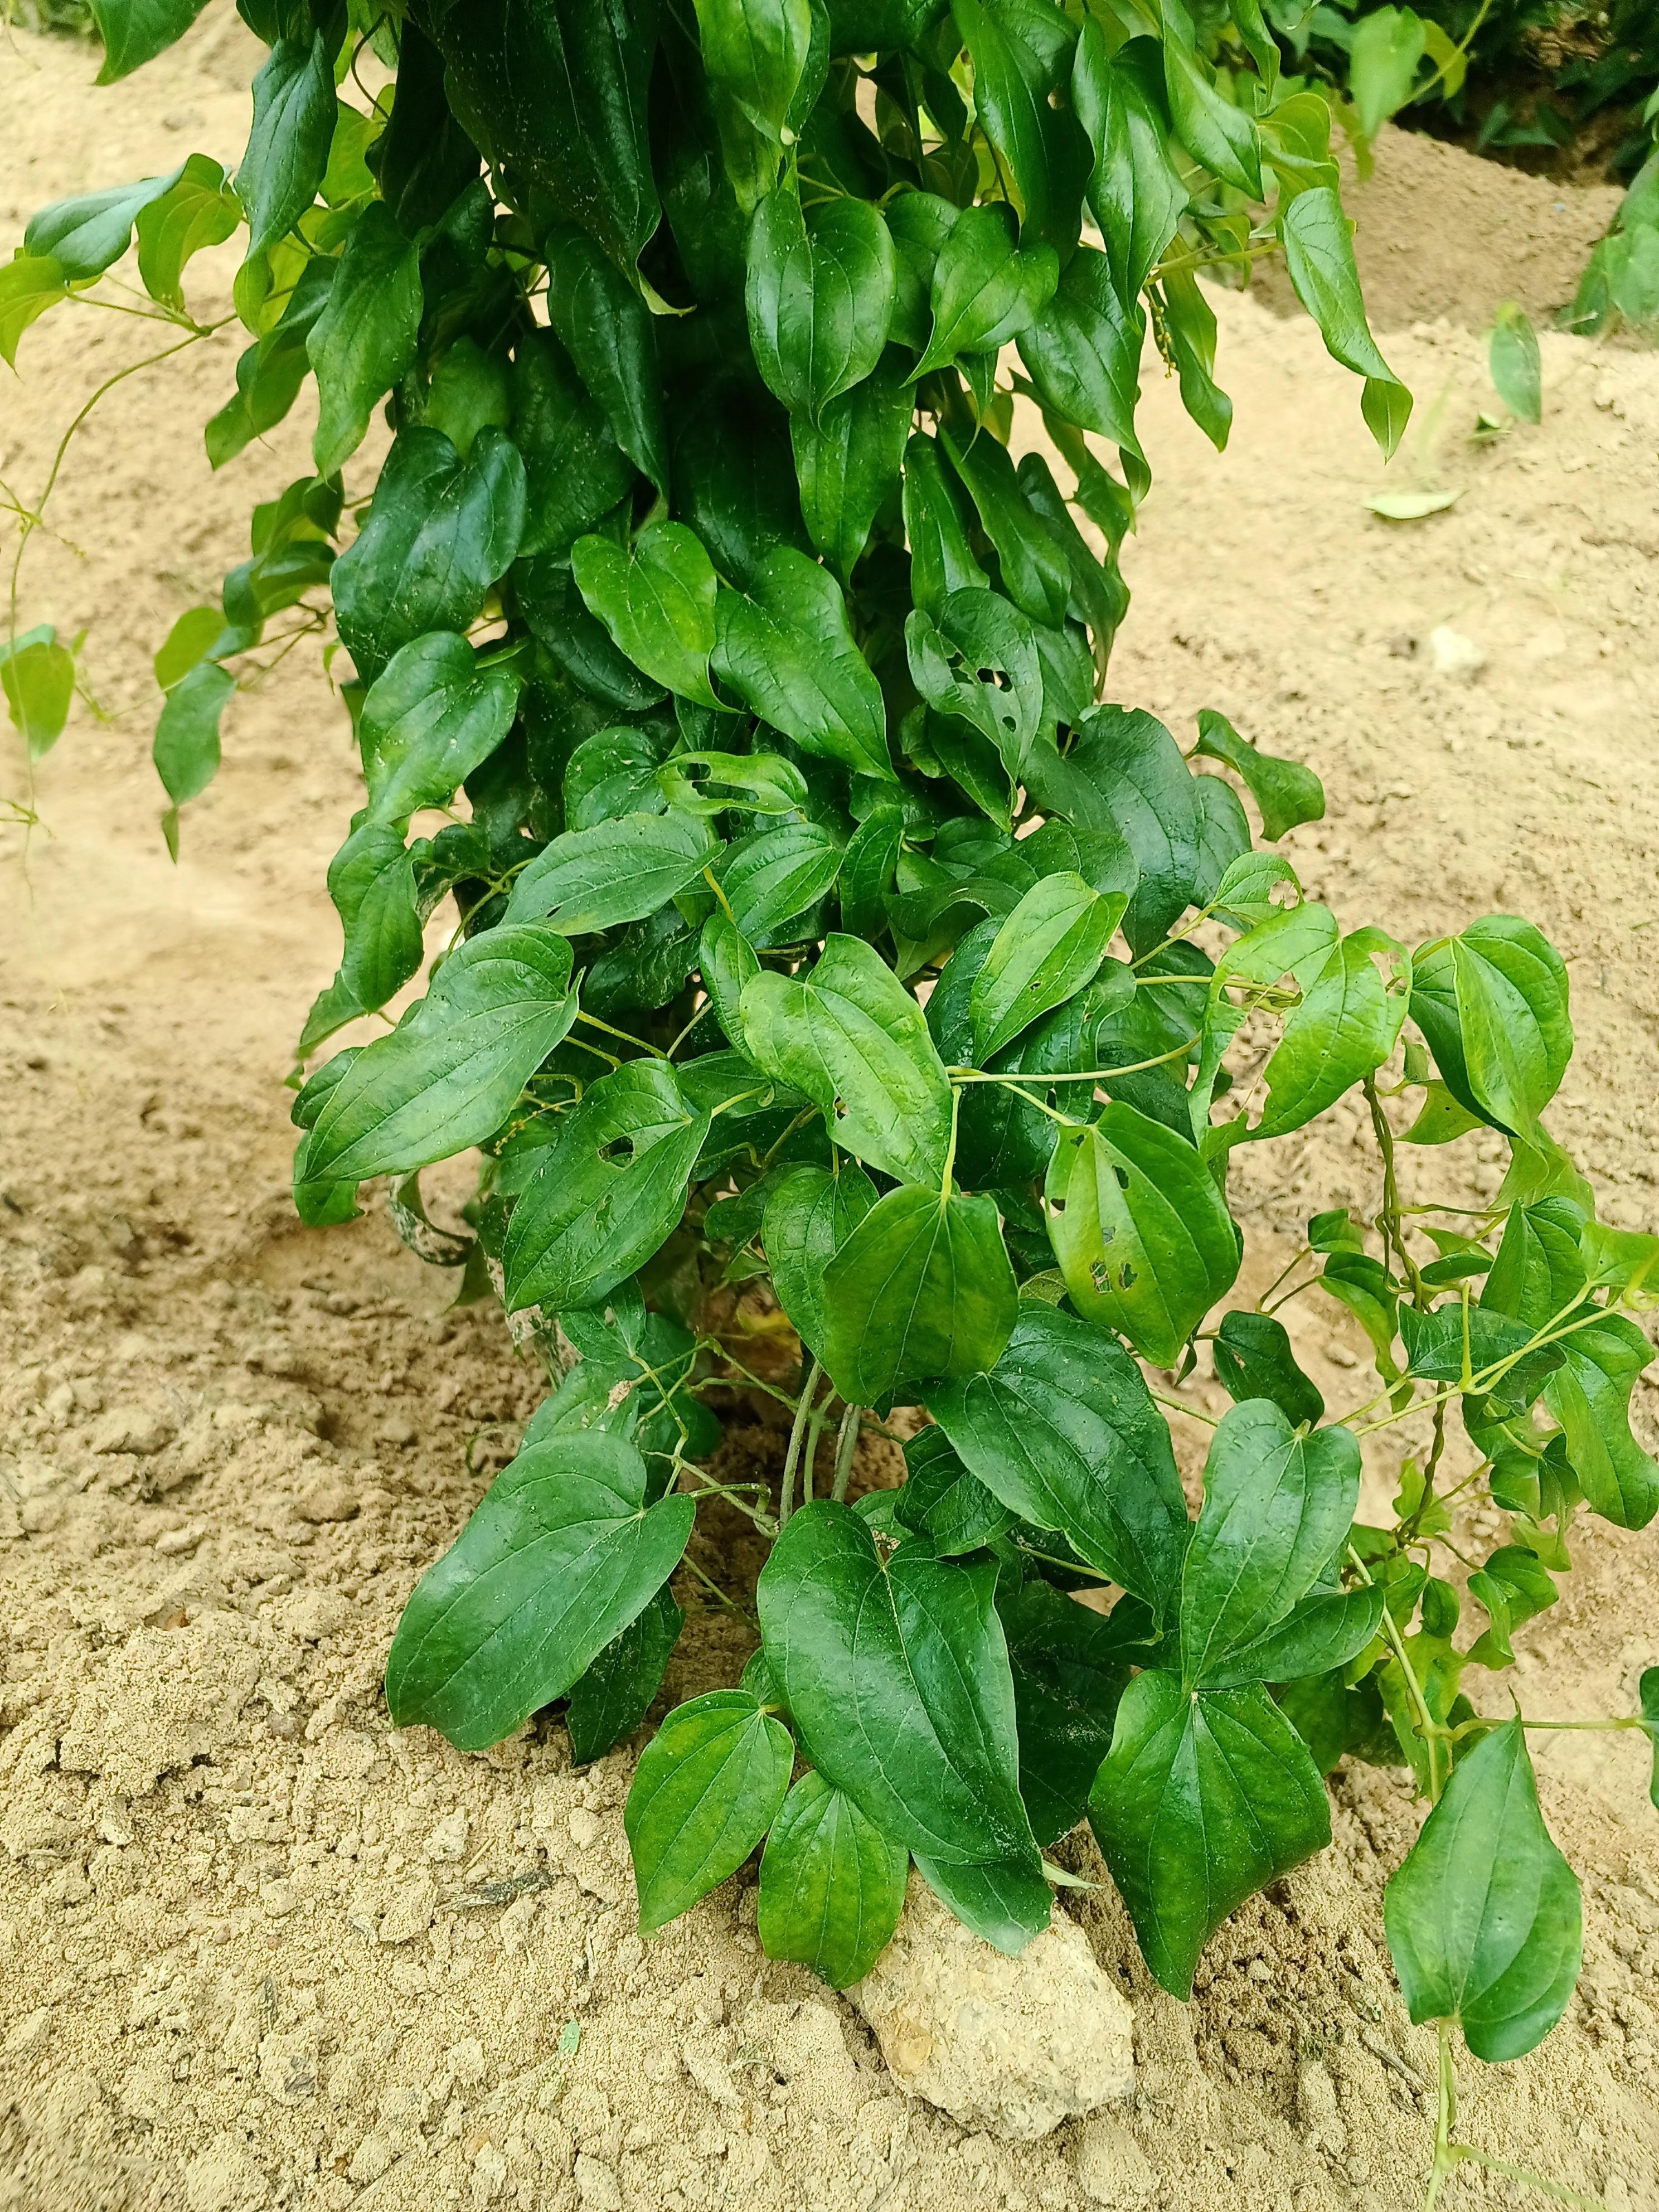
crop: yam
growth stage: vegetative
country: Nigeria
